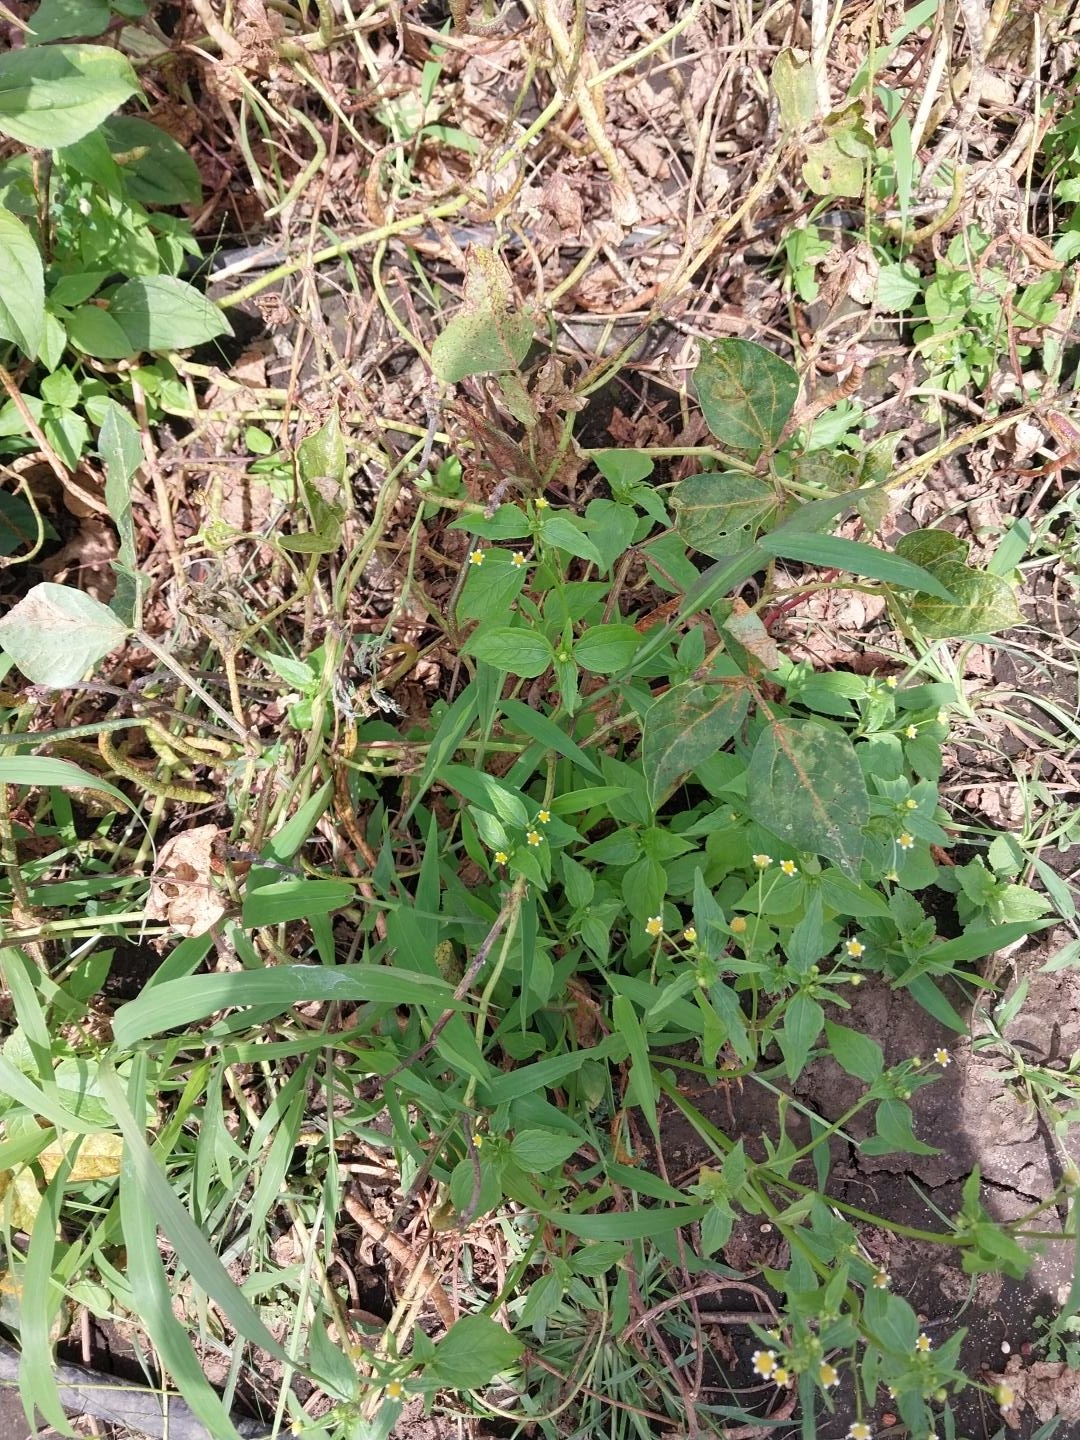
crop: cowpea
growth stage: development pod
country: Tanzania
